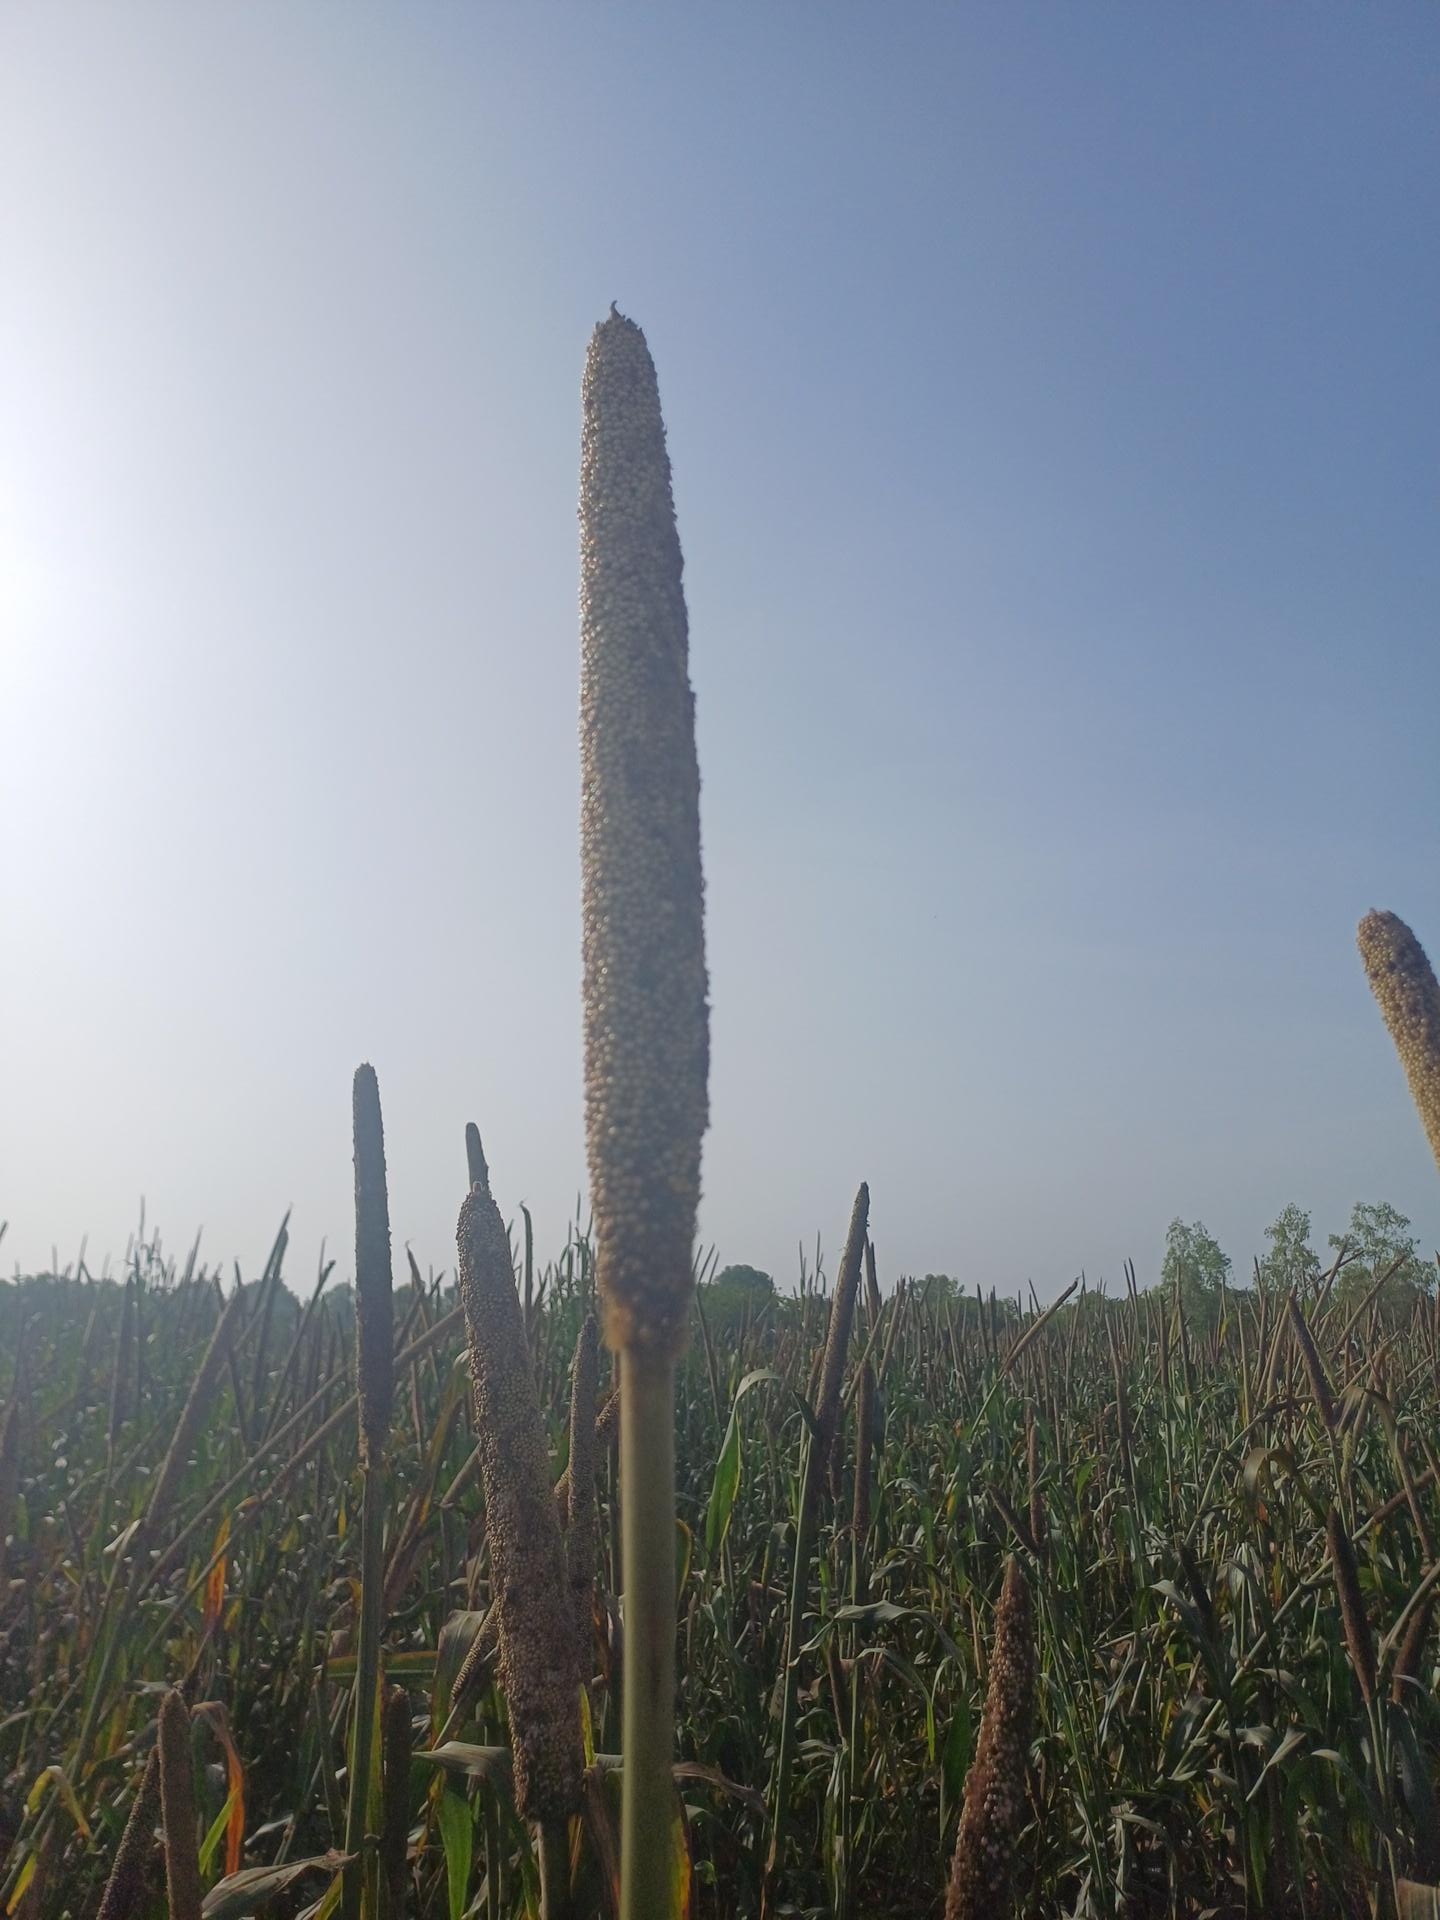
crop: pearl millet
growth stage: filling grain
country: Senegal
